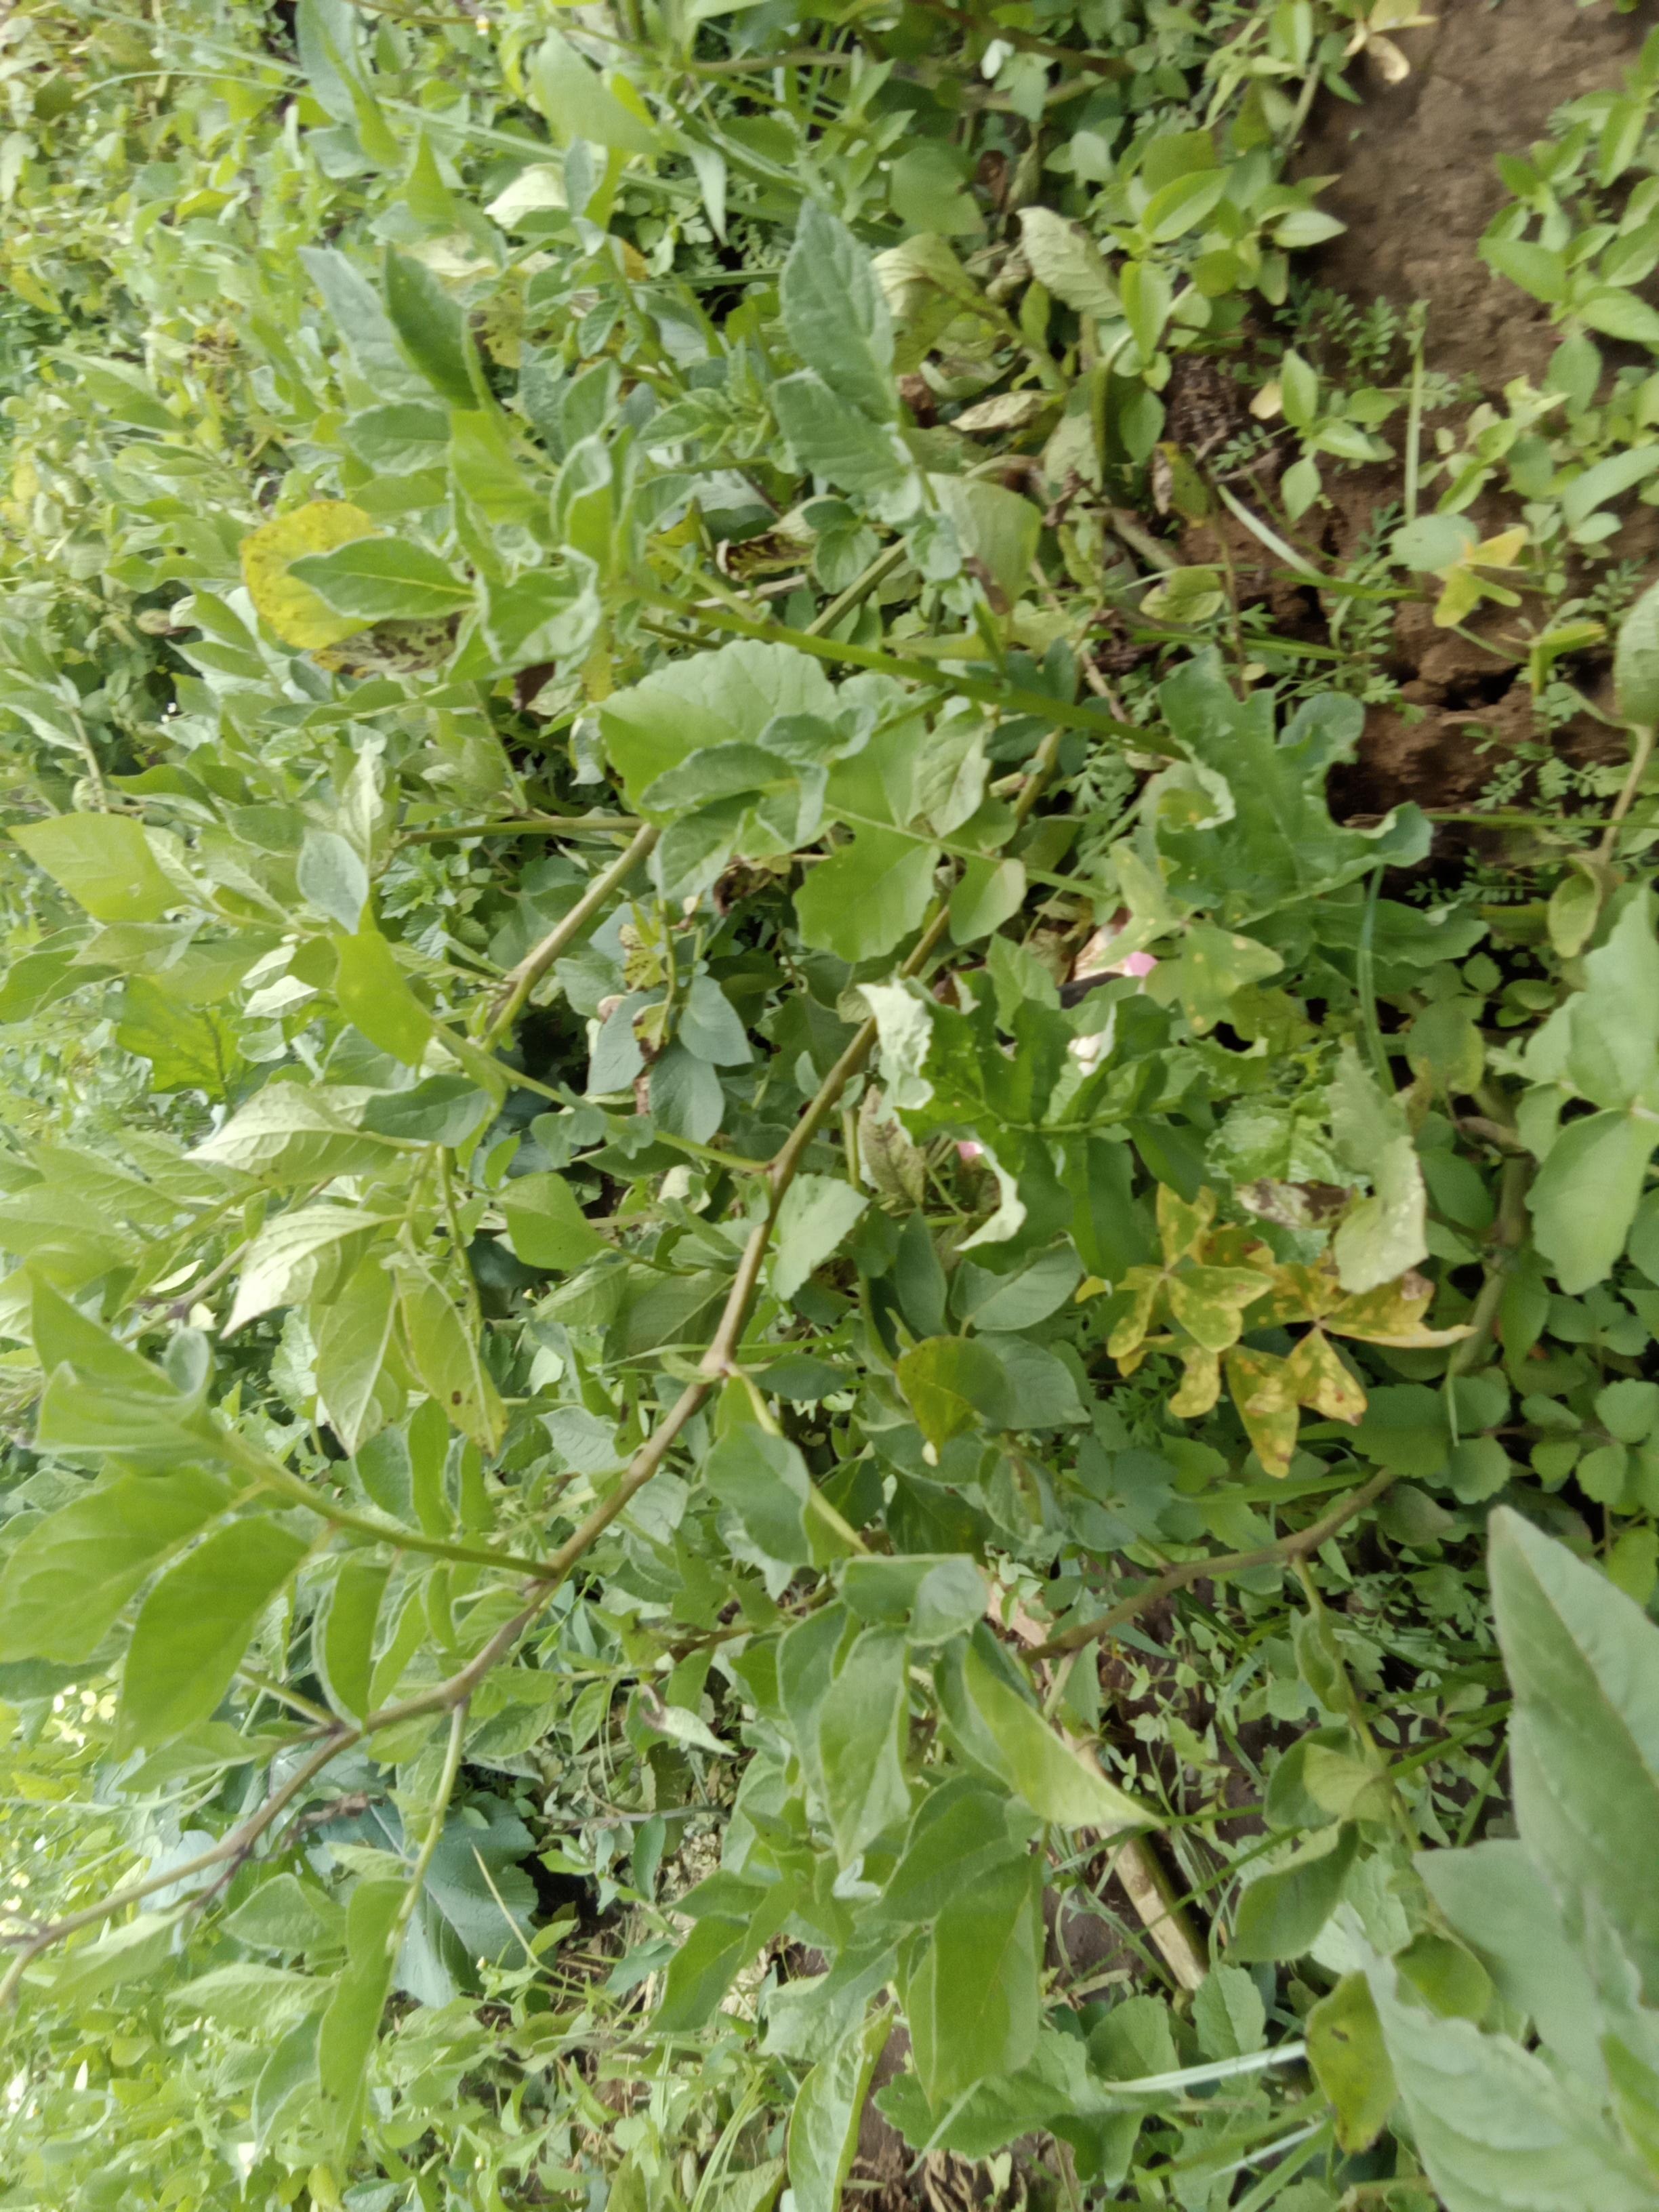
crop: potato
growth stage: vegetative
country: Kenya
